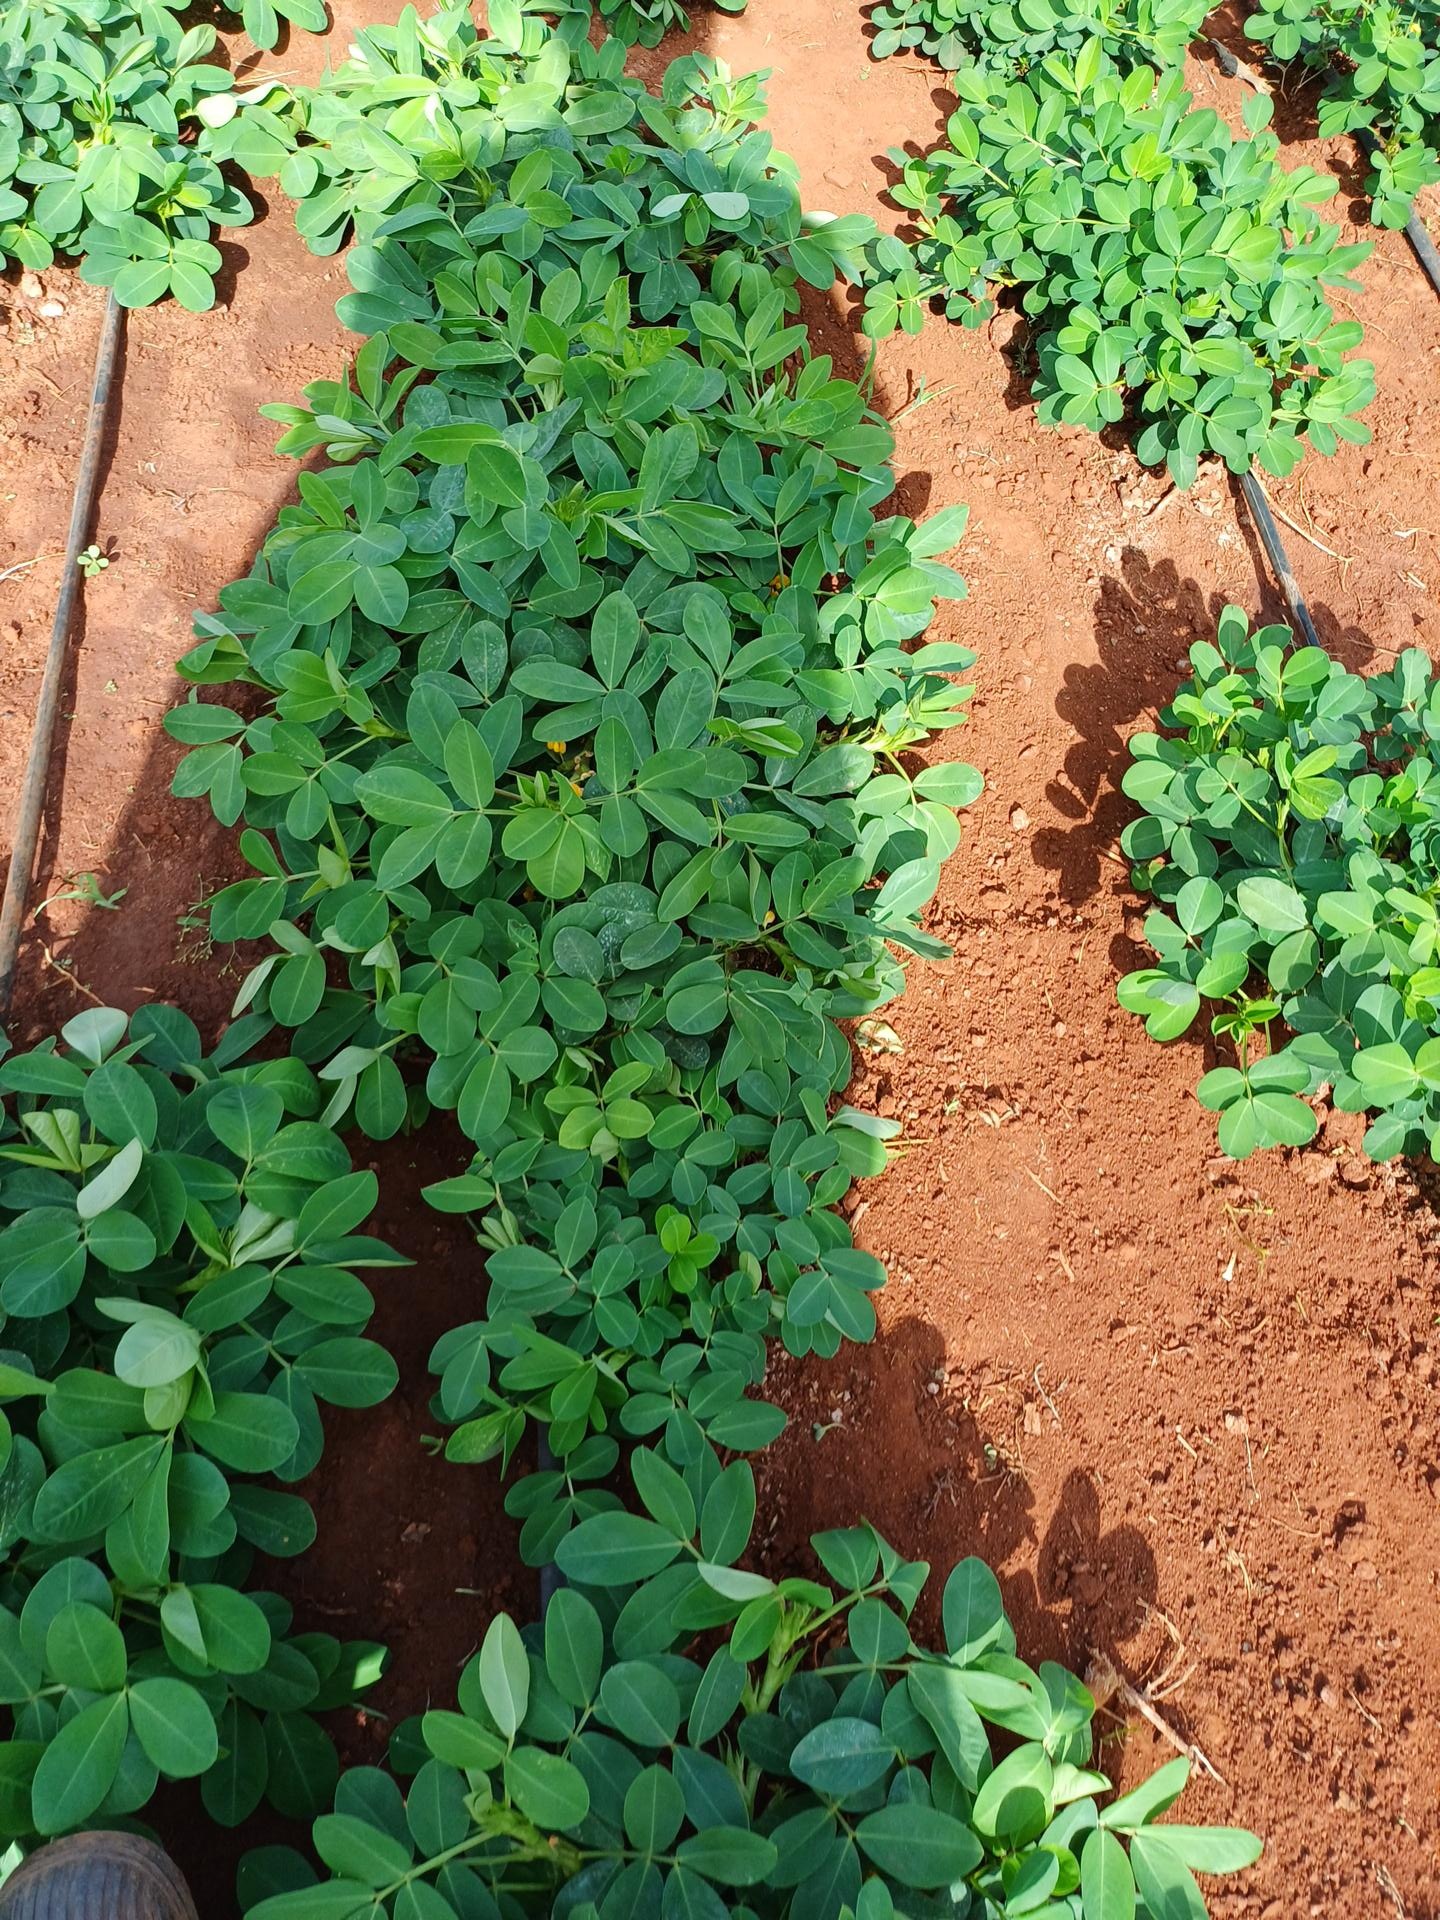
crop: groundnut
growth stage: flowering
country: Kenya
